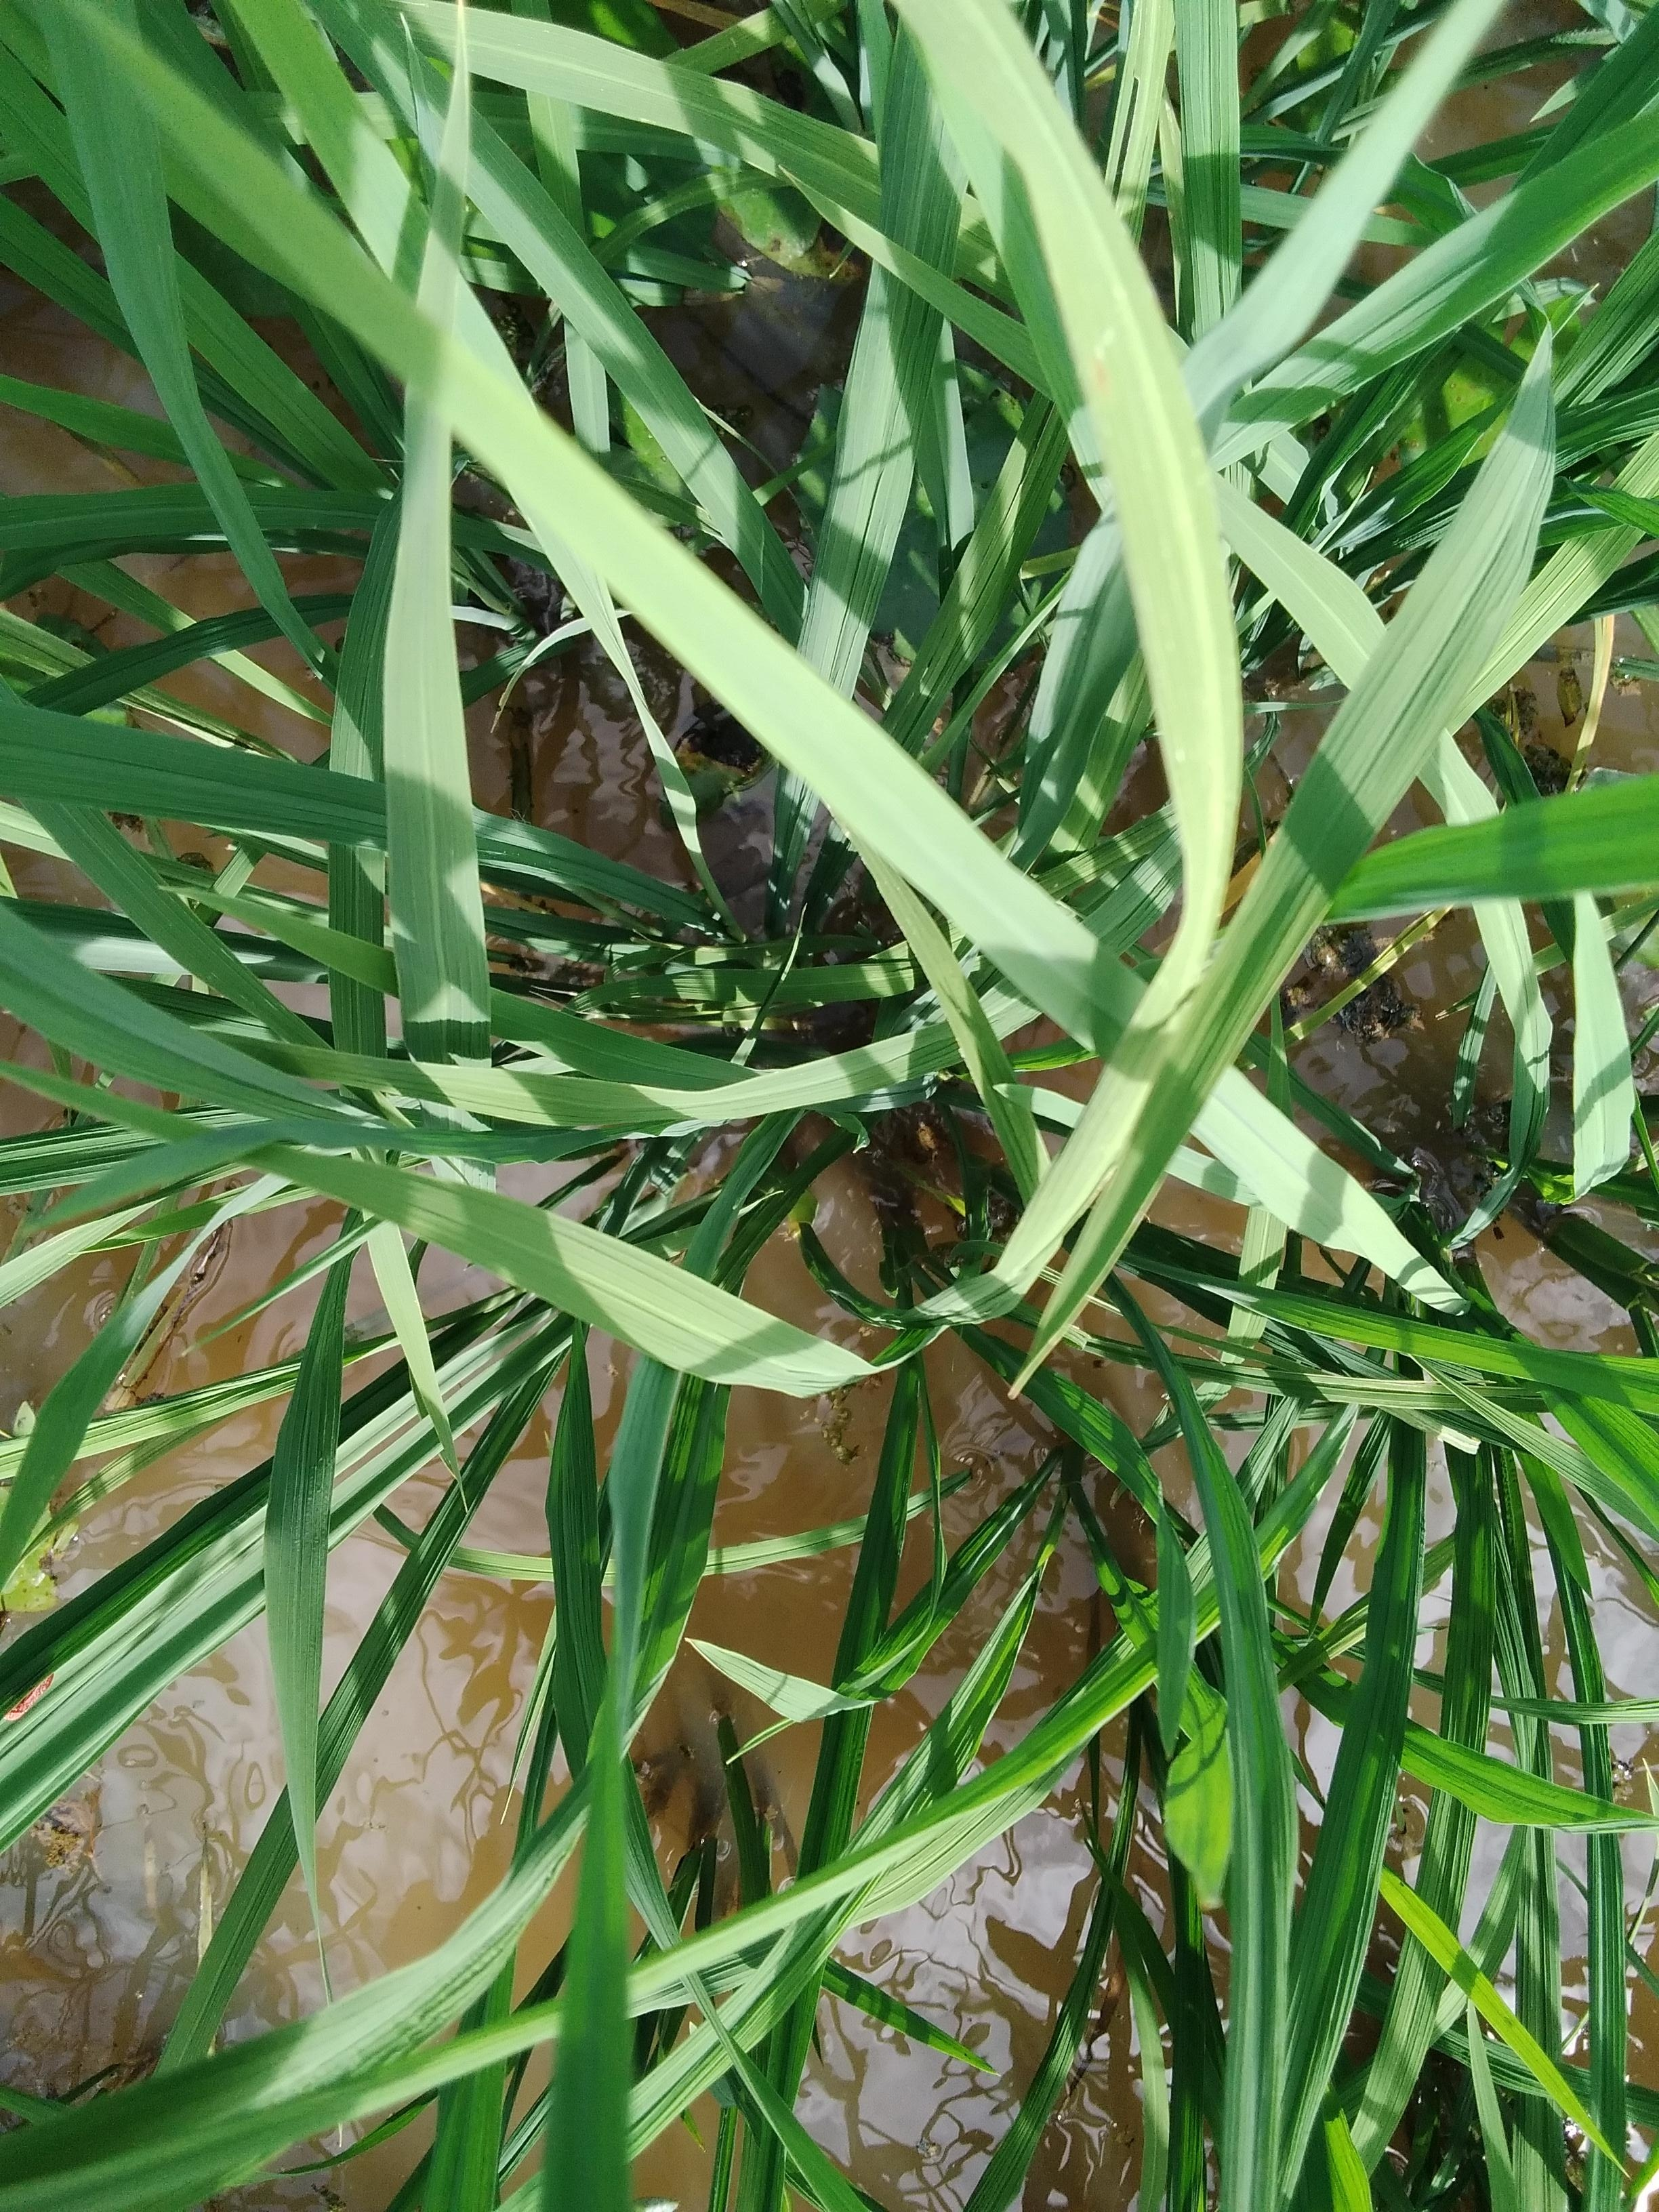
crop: rice
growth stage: elongation stem
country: Nigeria
